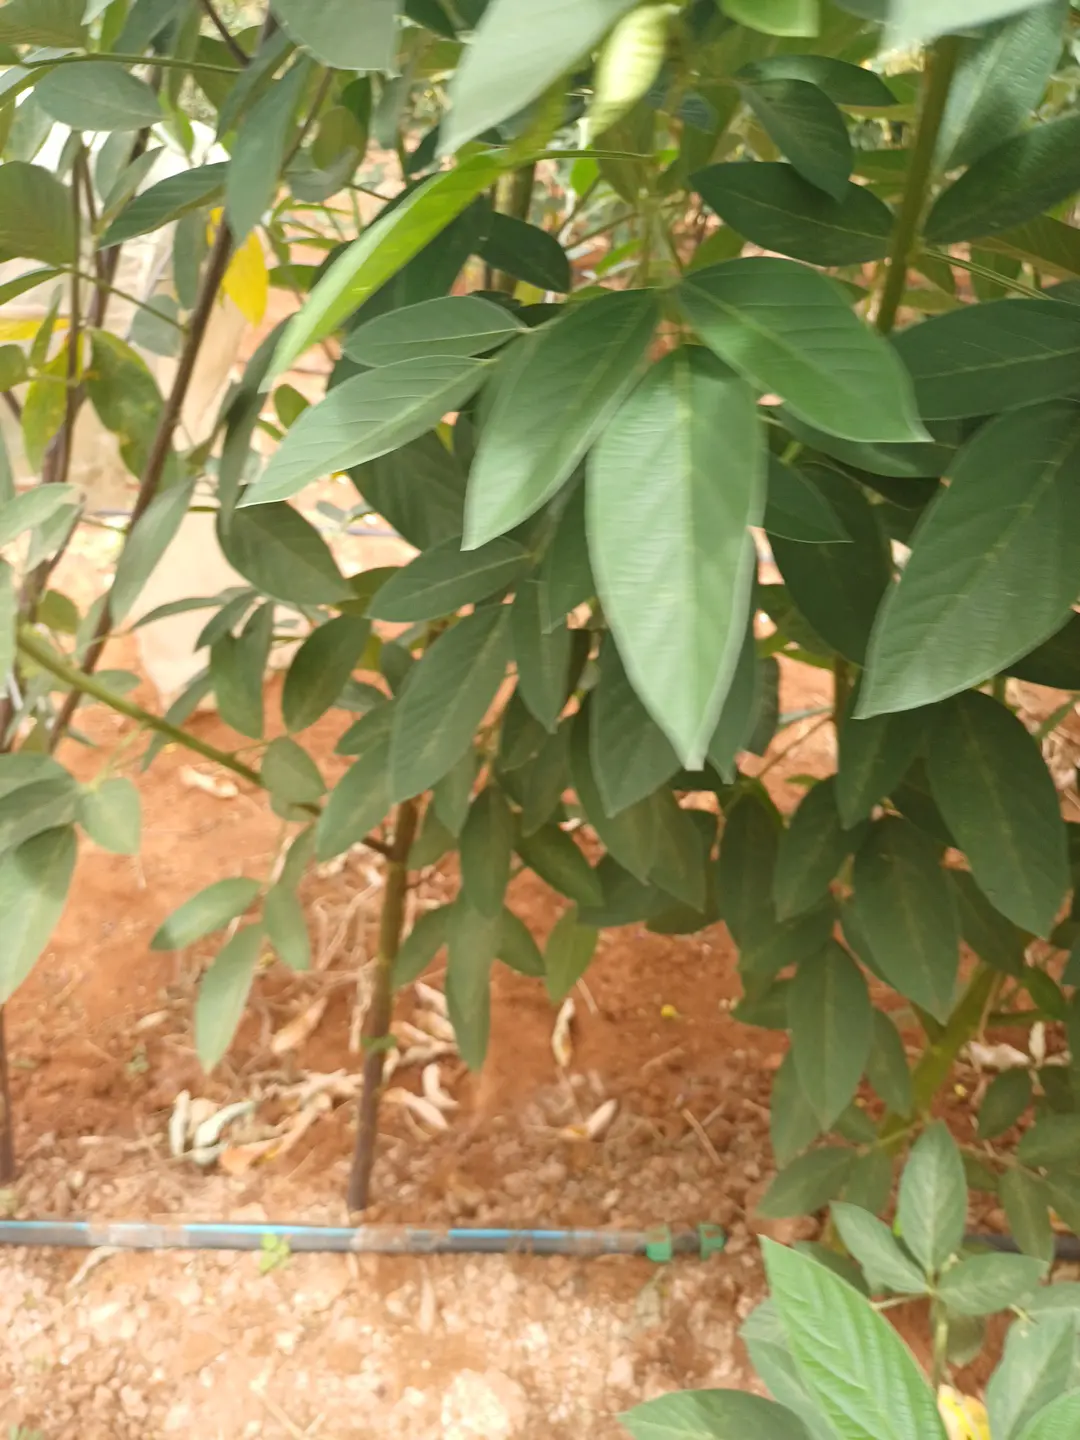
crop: pigeonpea
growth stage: flowering
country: Kenya
